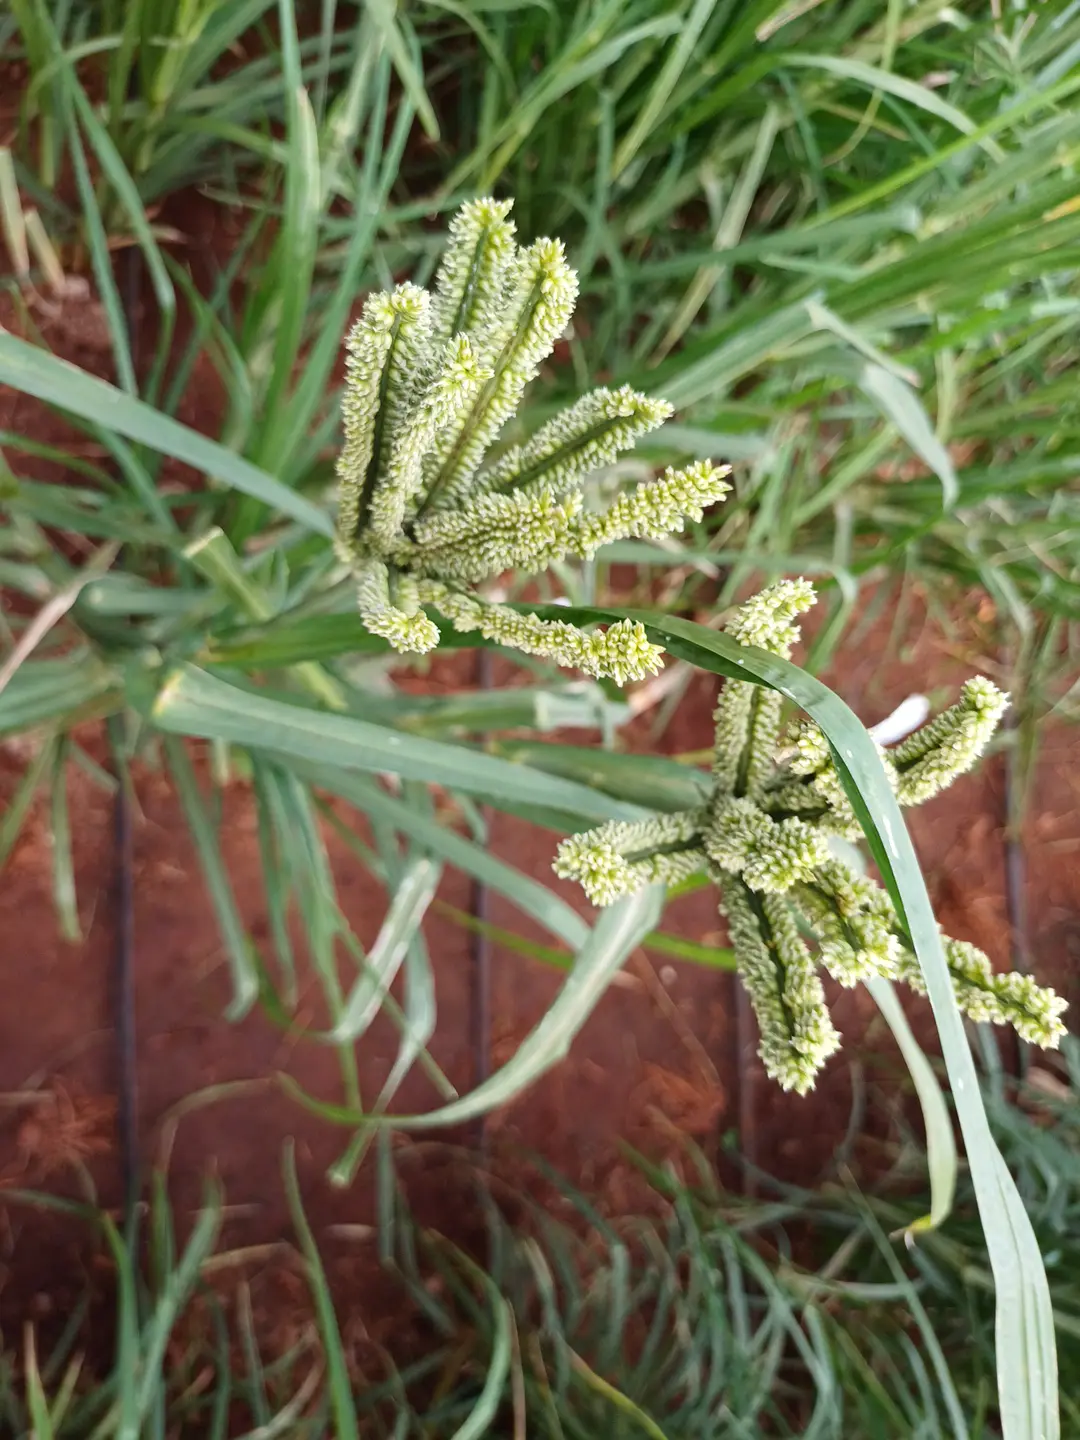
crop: finger millet
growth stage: flowering
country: Kenya
